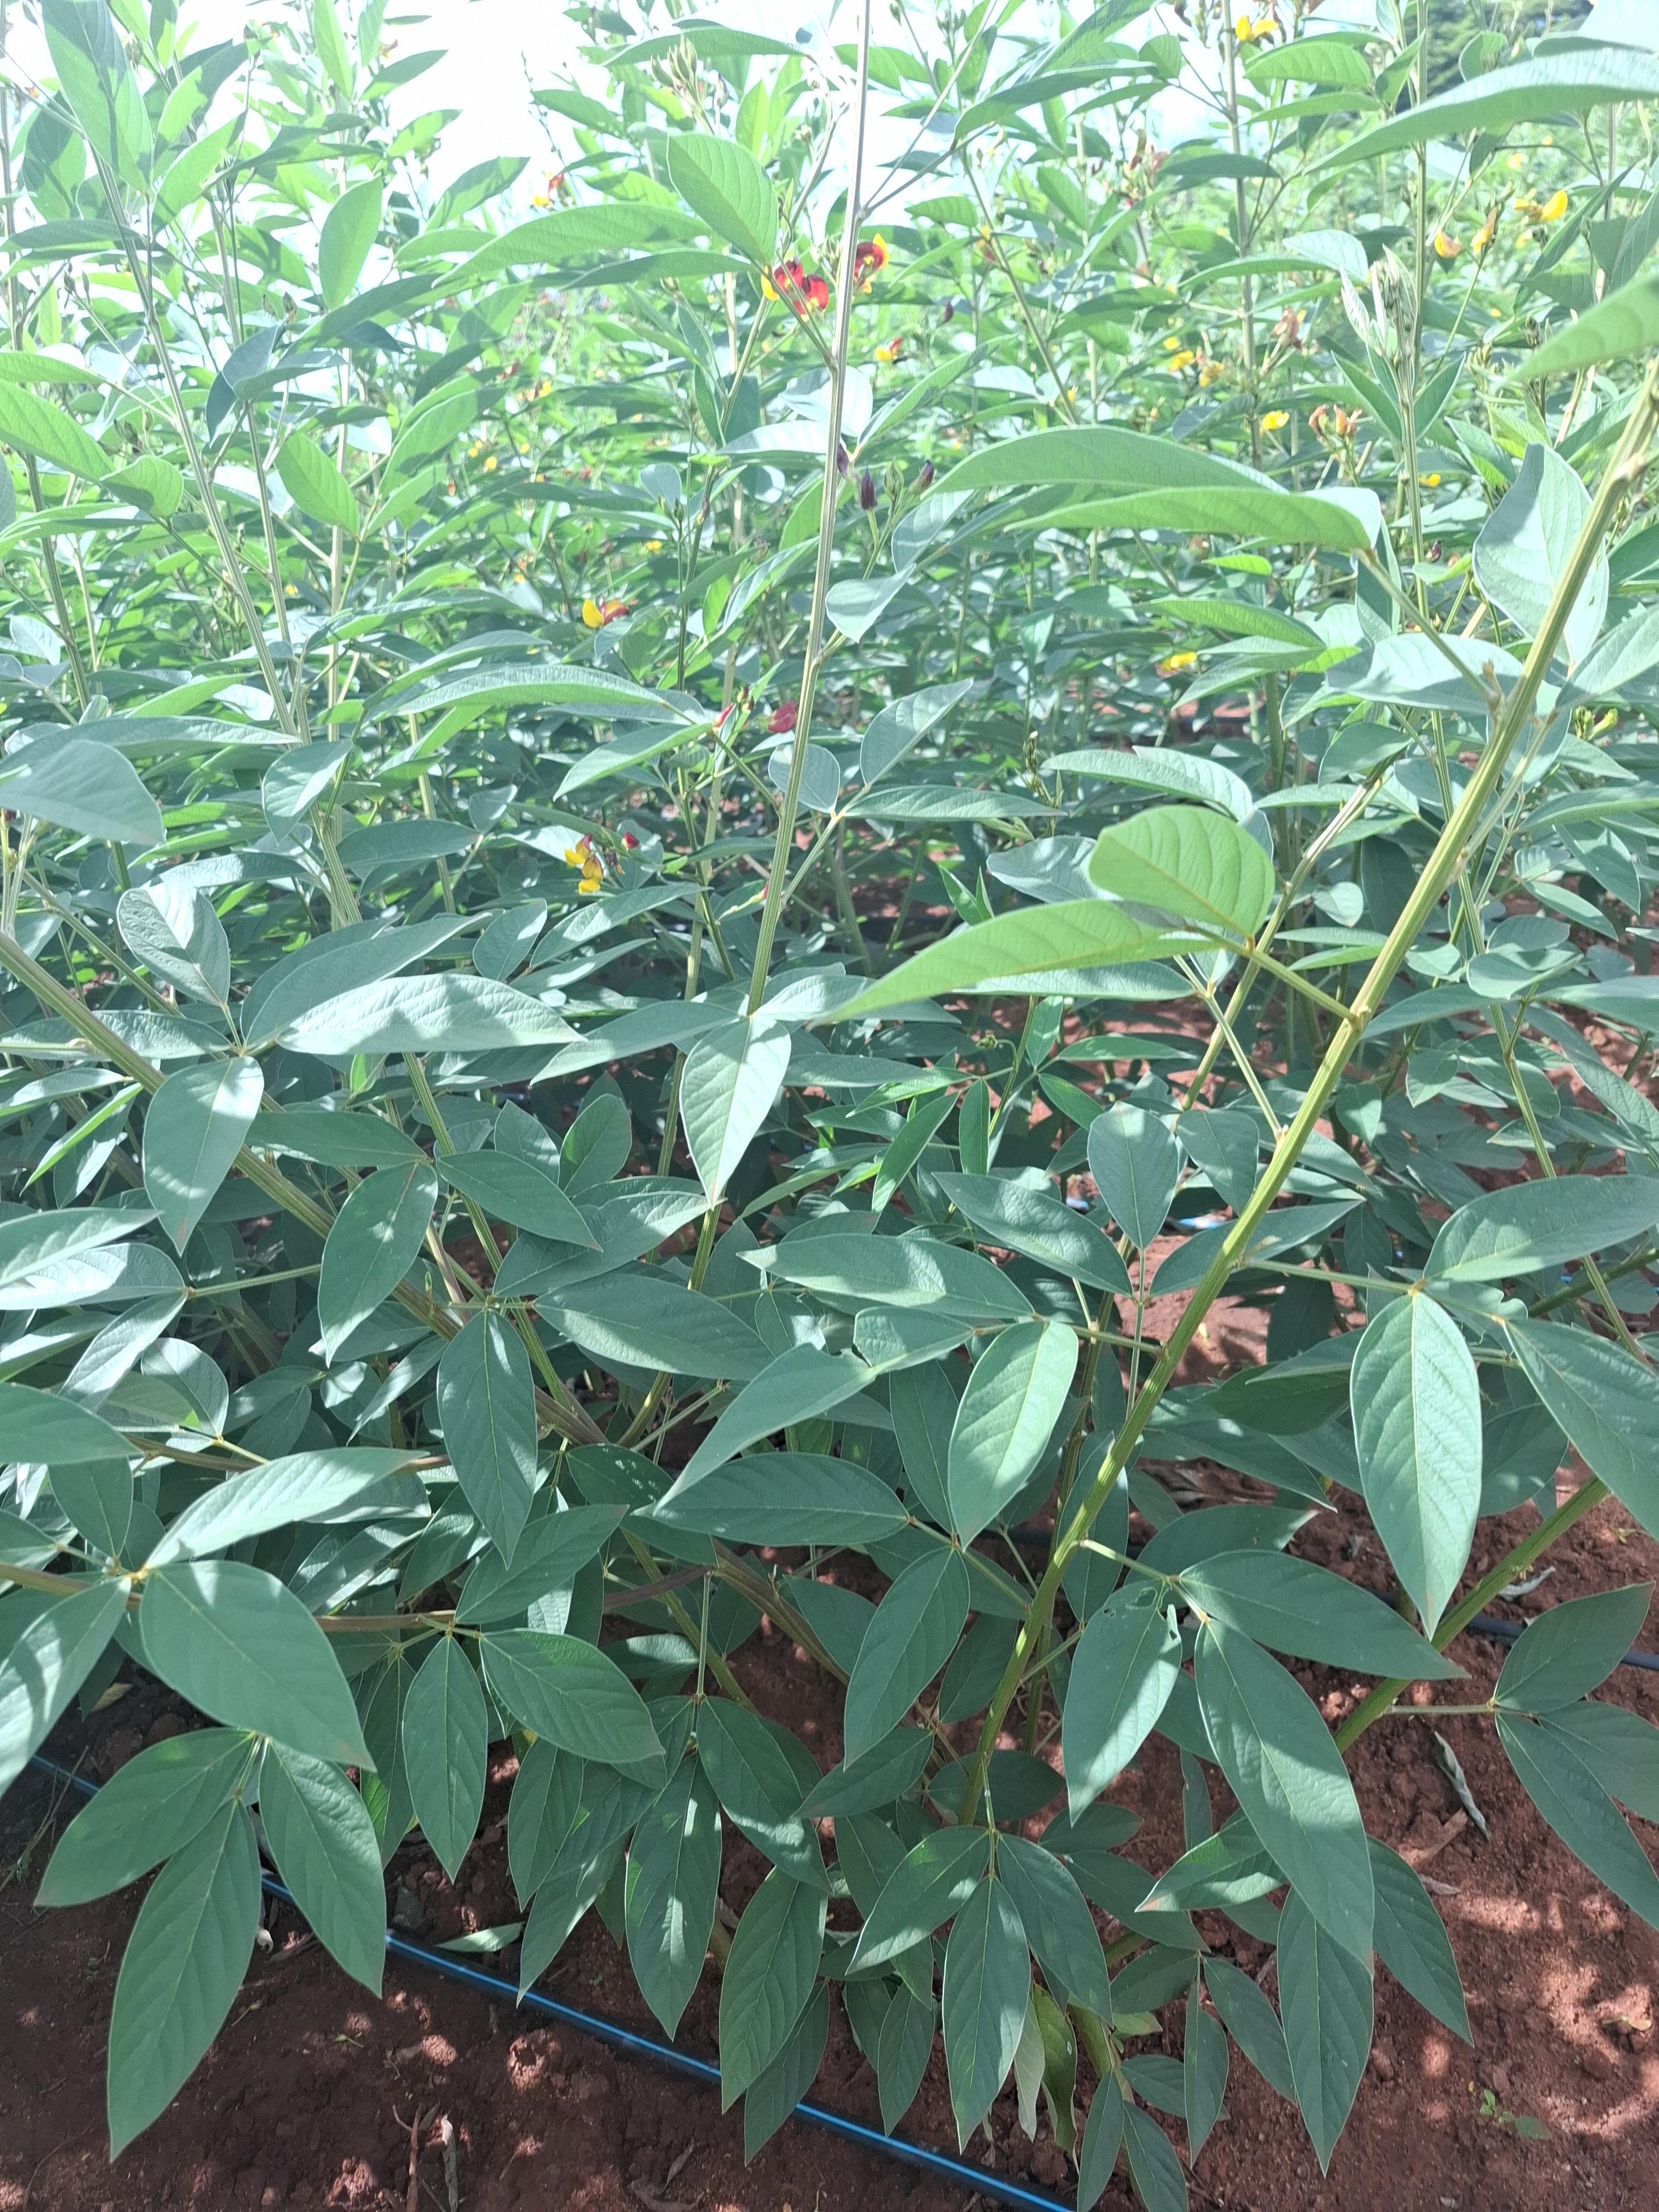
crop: pigeonpea
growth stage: development pod
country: Kenya
